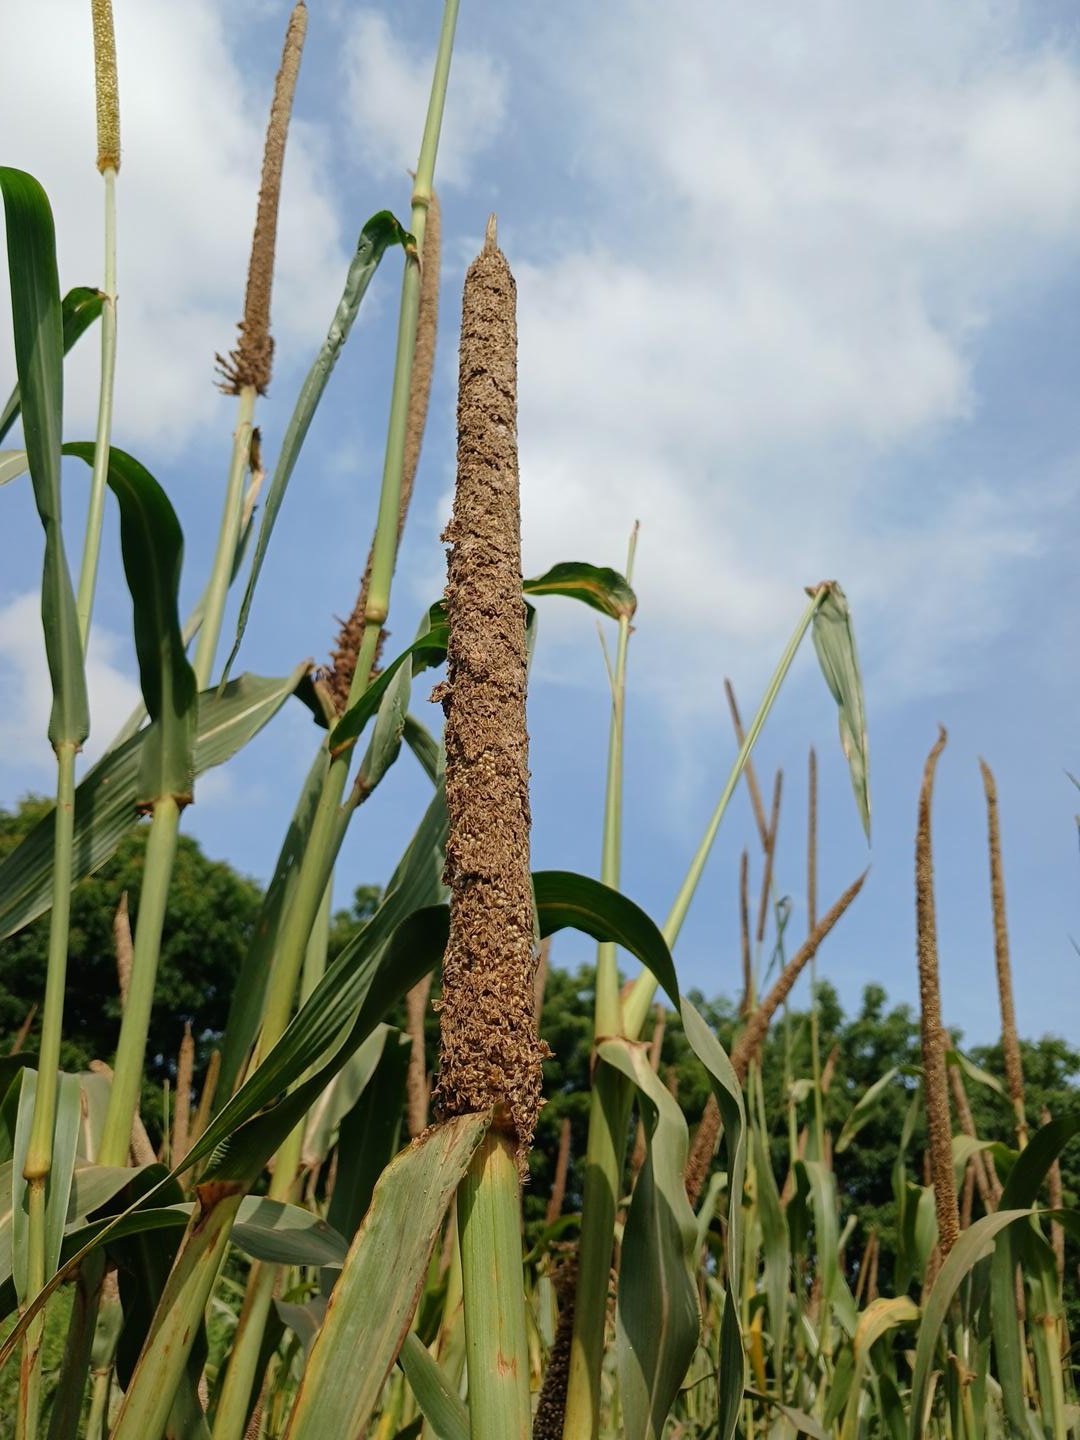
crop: pearl millet
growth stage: maturity
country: Senegal
